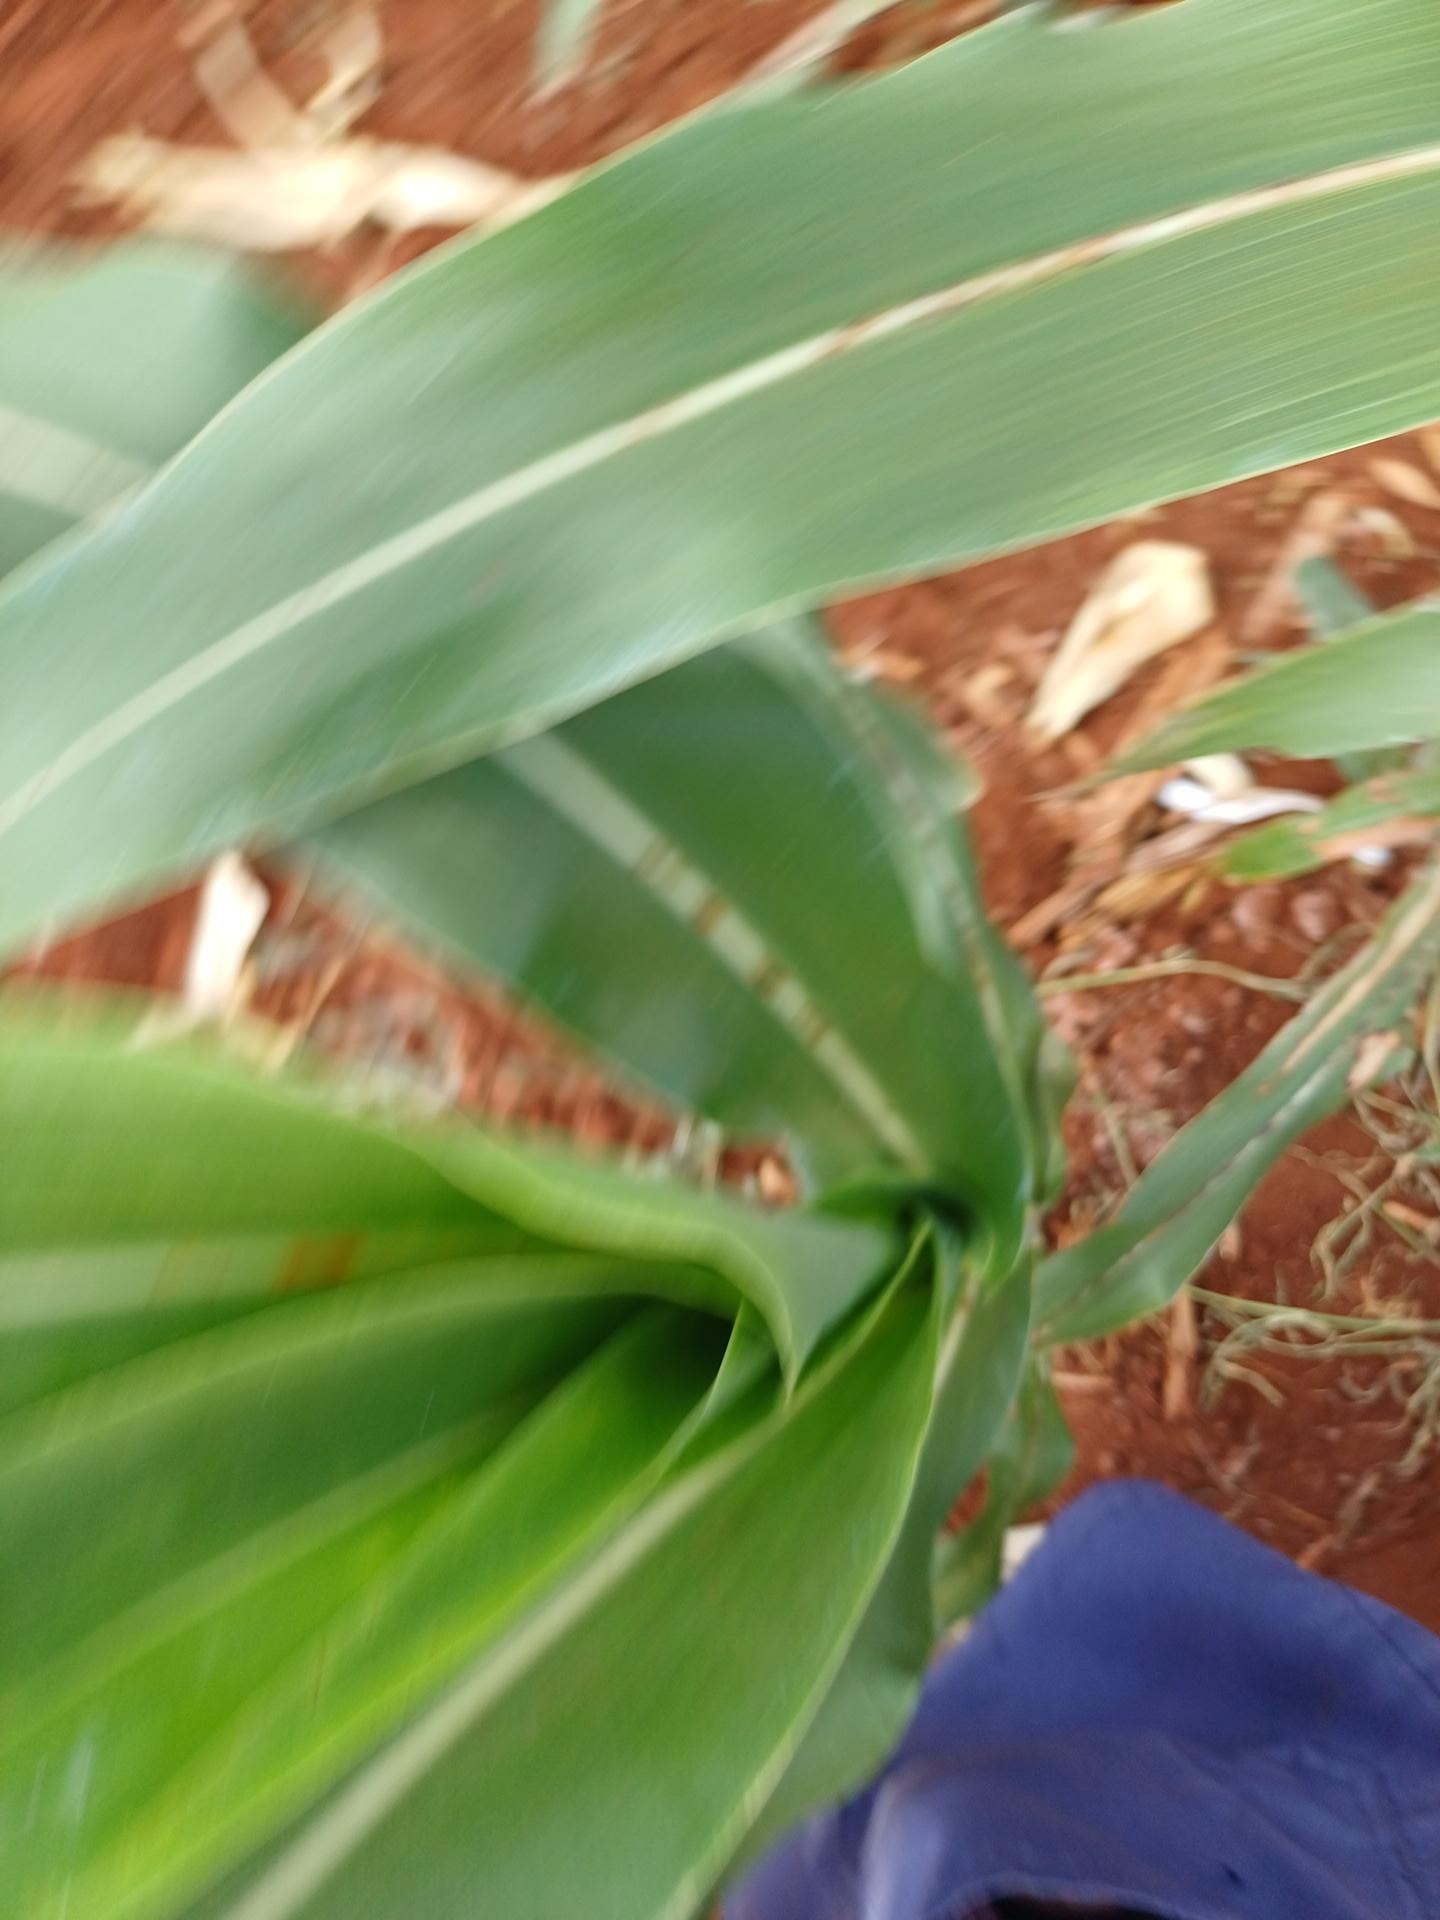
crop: sorghum
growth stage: vegetative
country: Kenya
